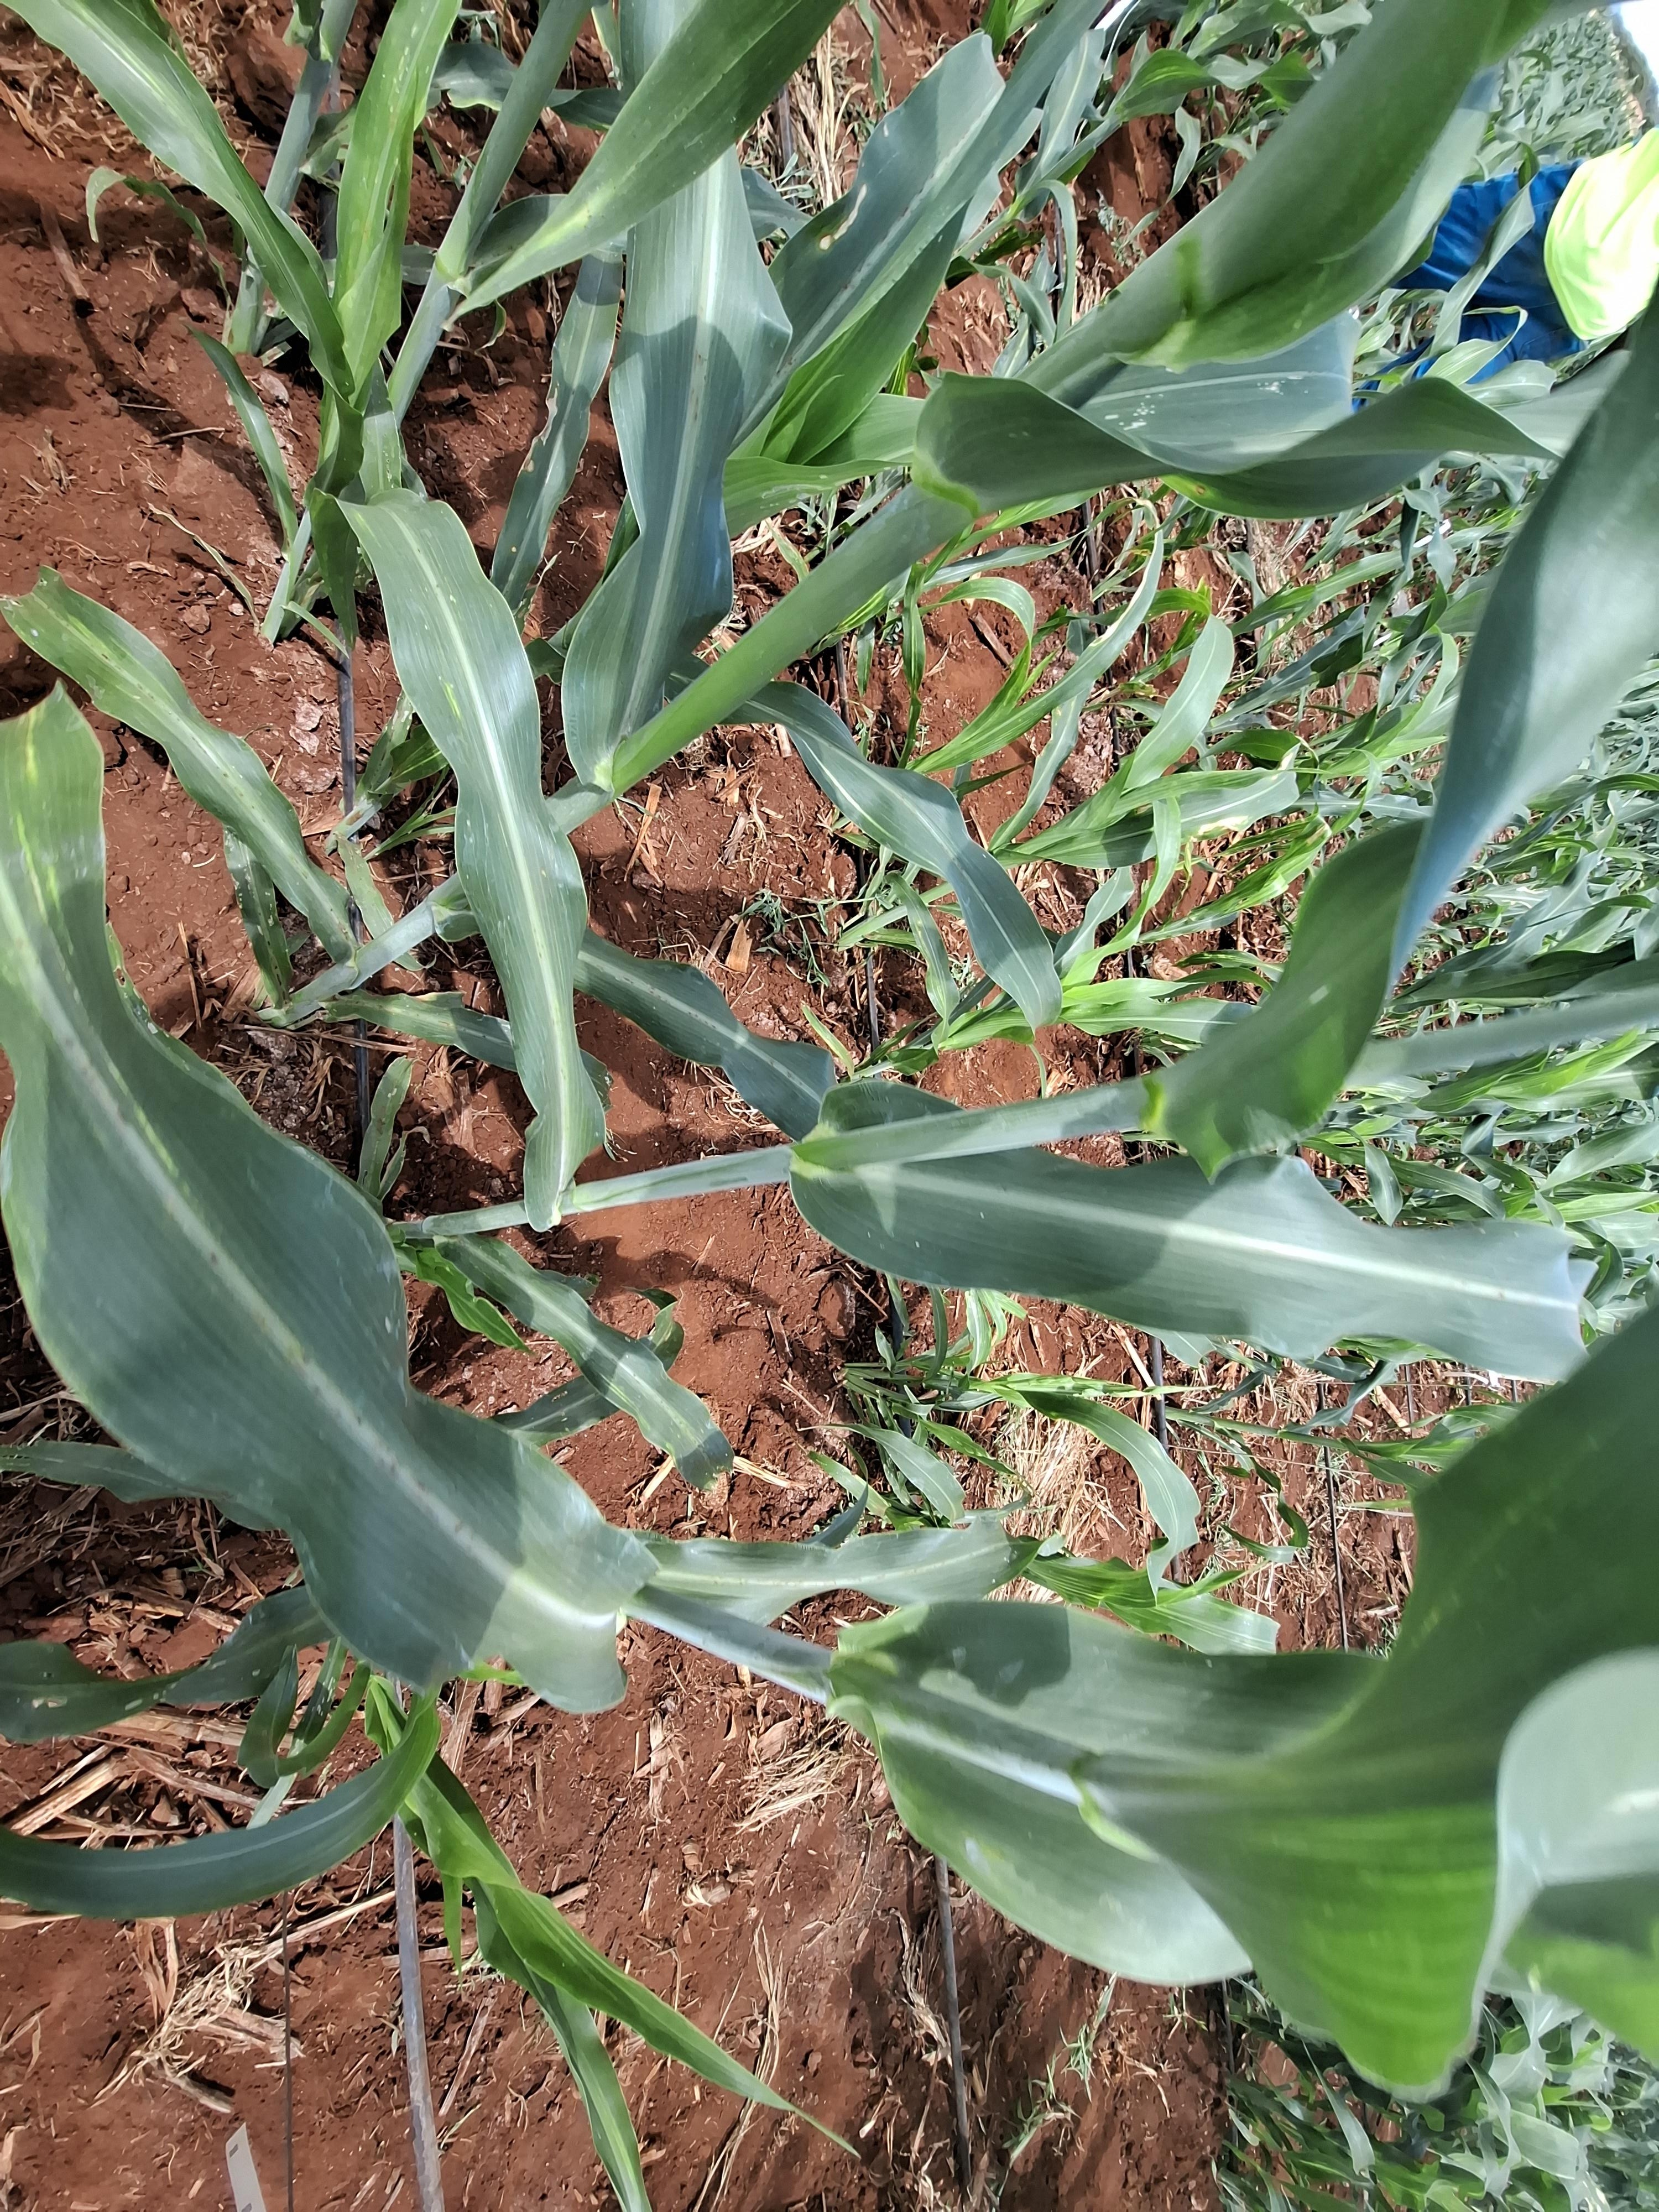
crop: sorghum
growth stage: vegetative
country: Kenya
